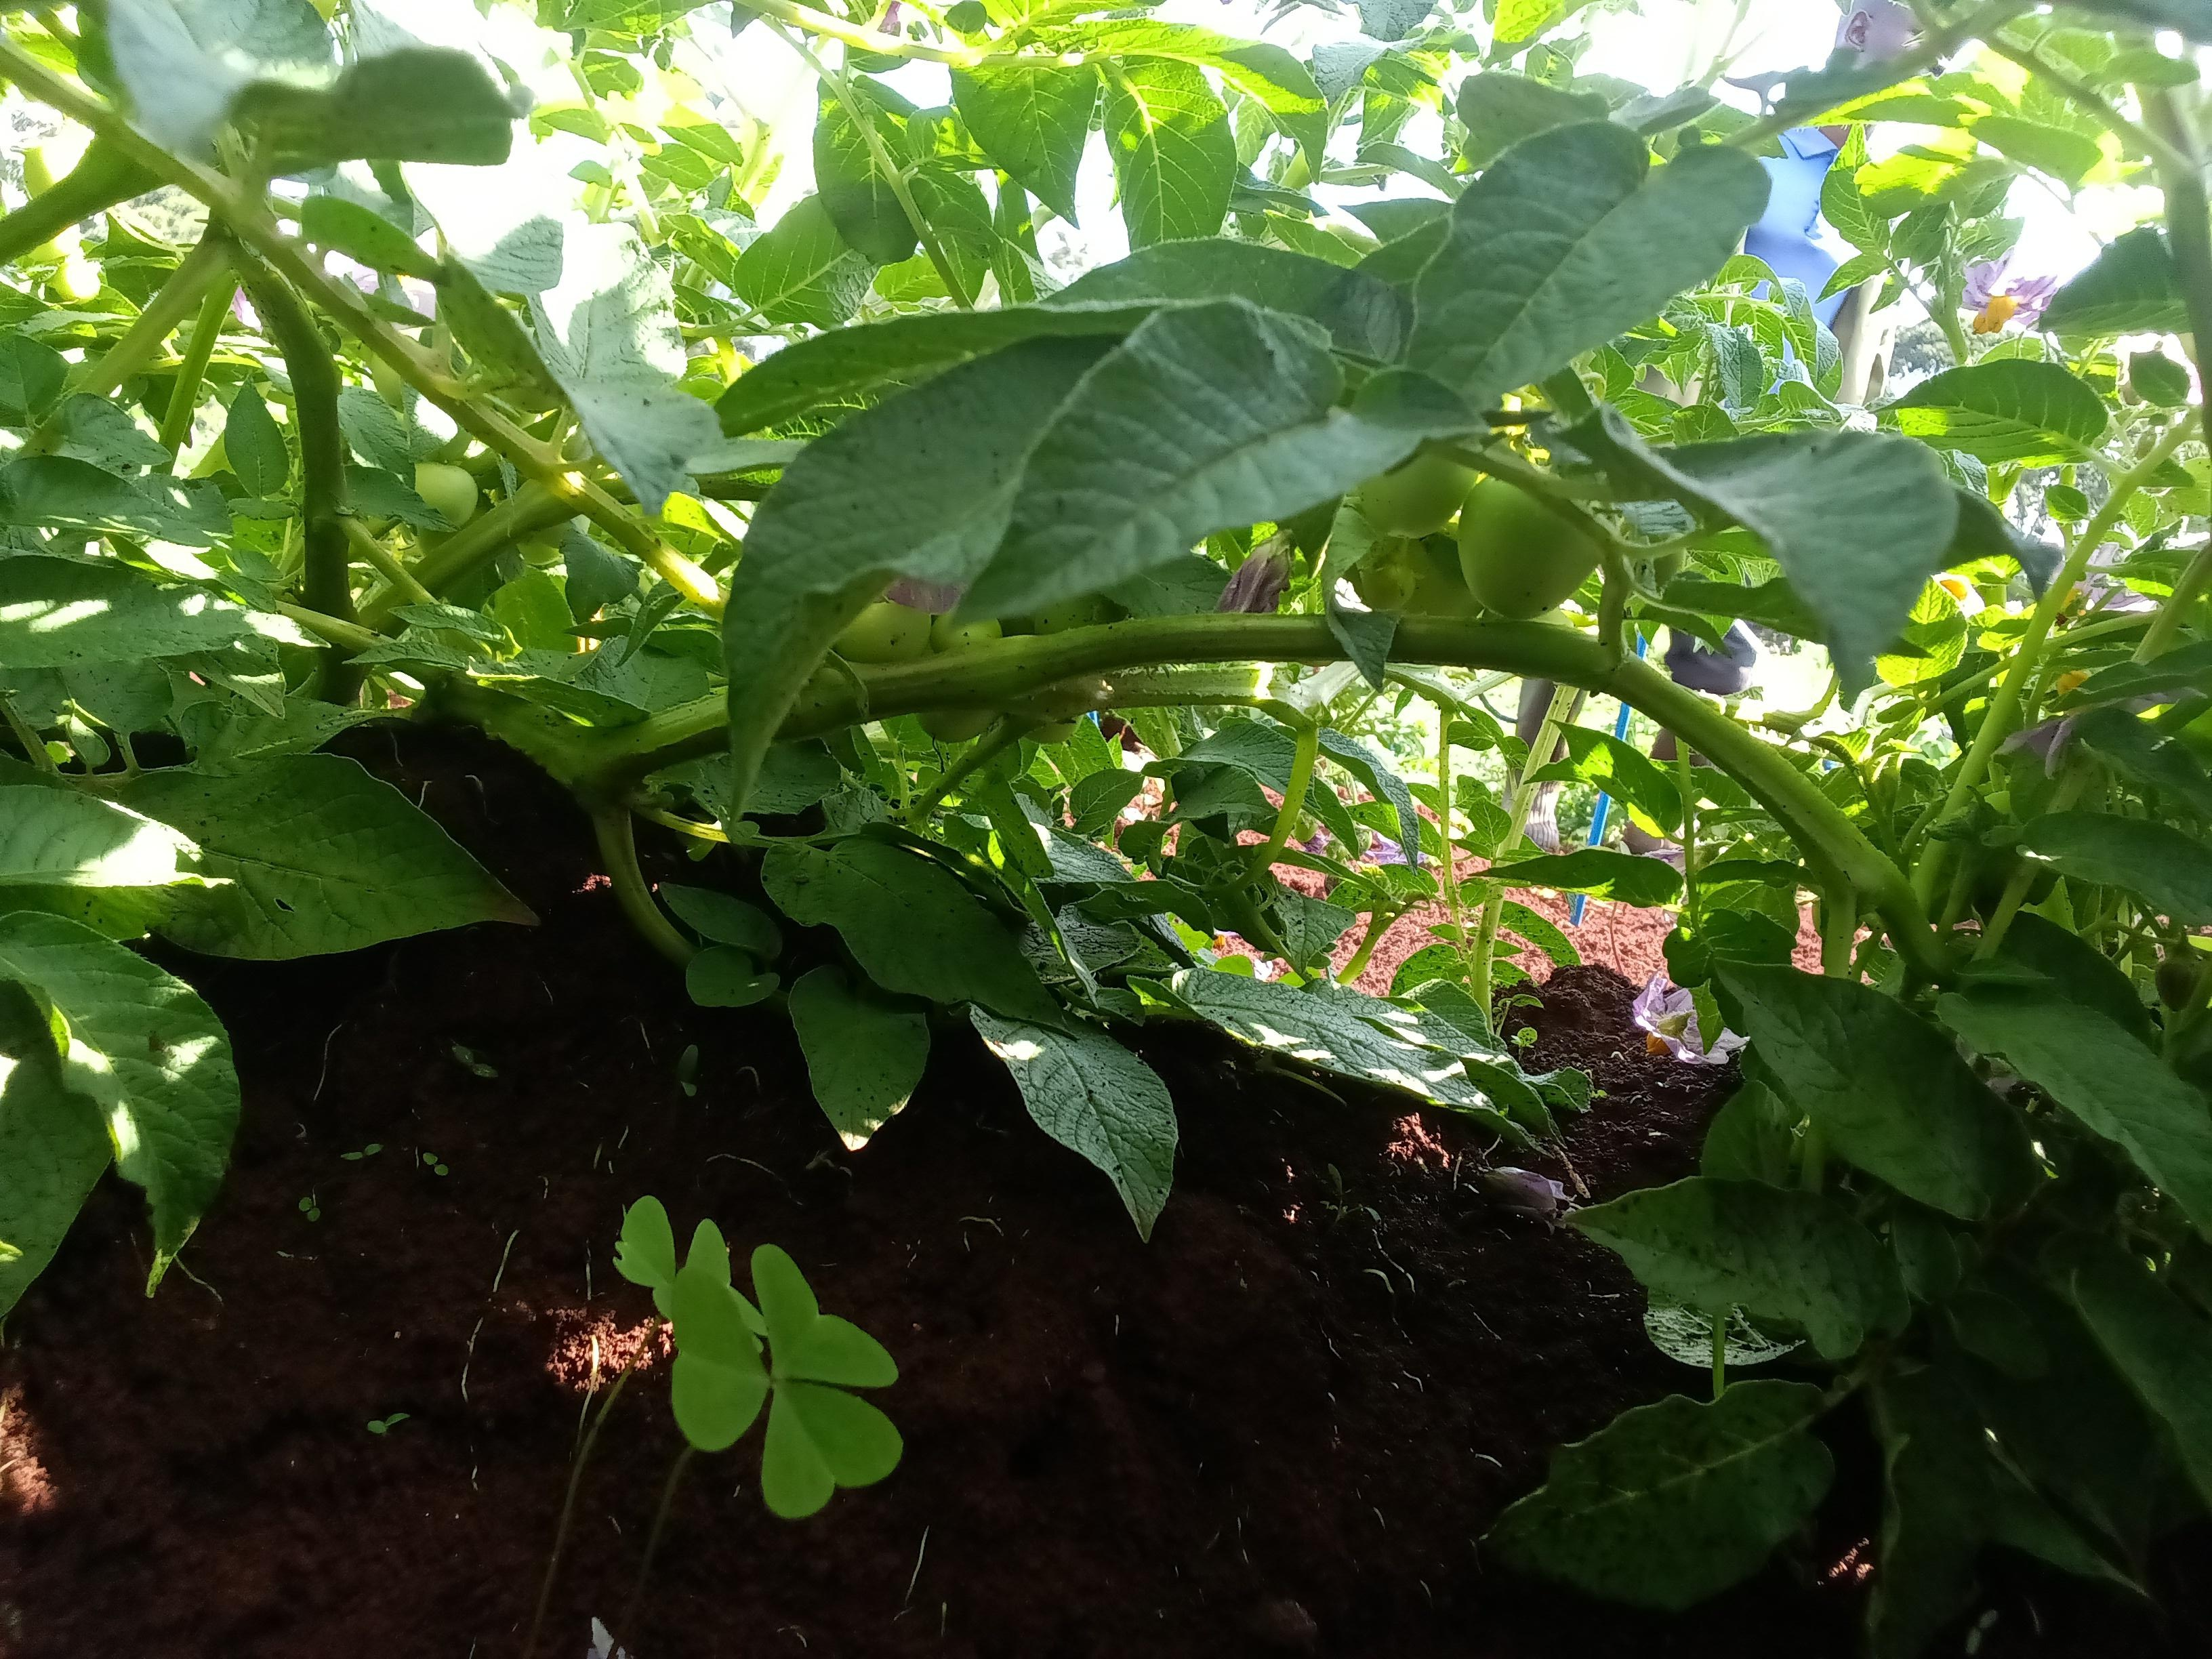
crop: potato
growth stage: flowering
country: Kenya
